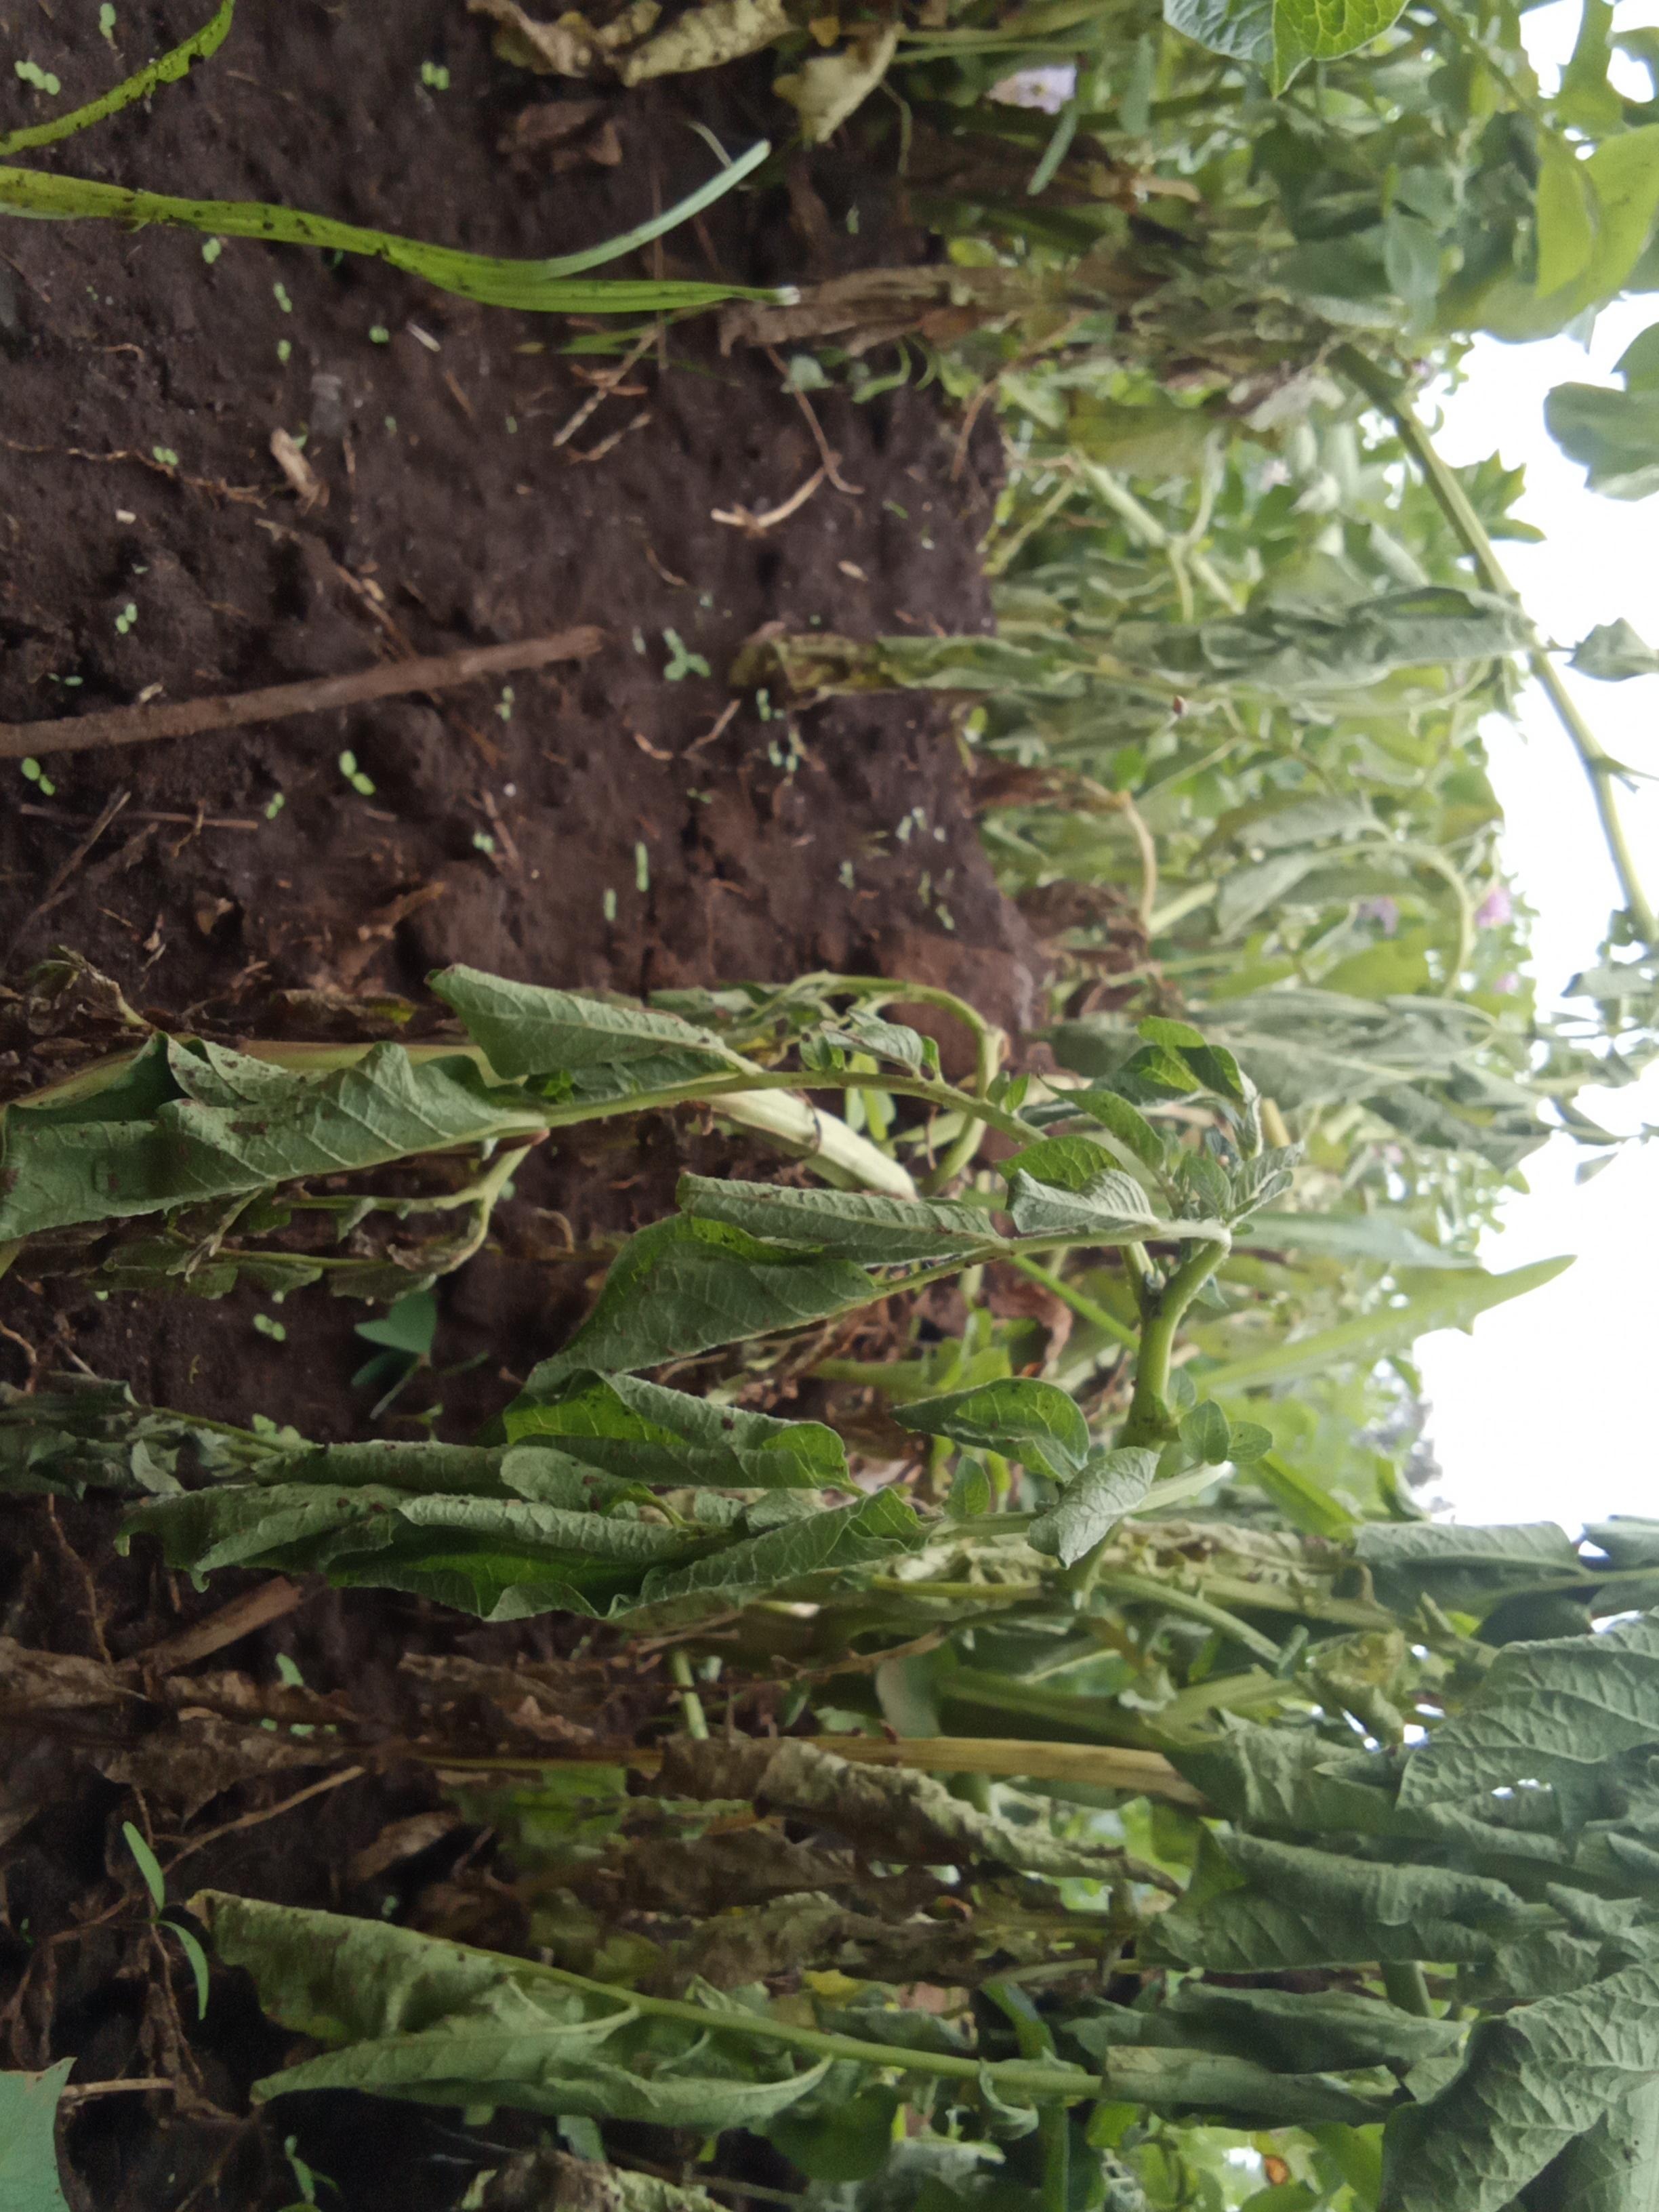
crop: potato
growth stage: flowering
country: Kenya
